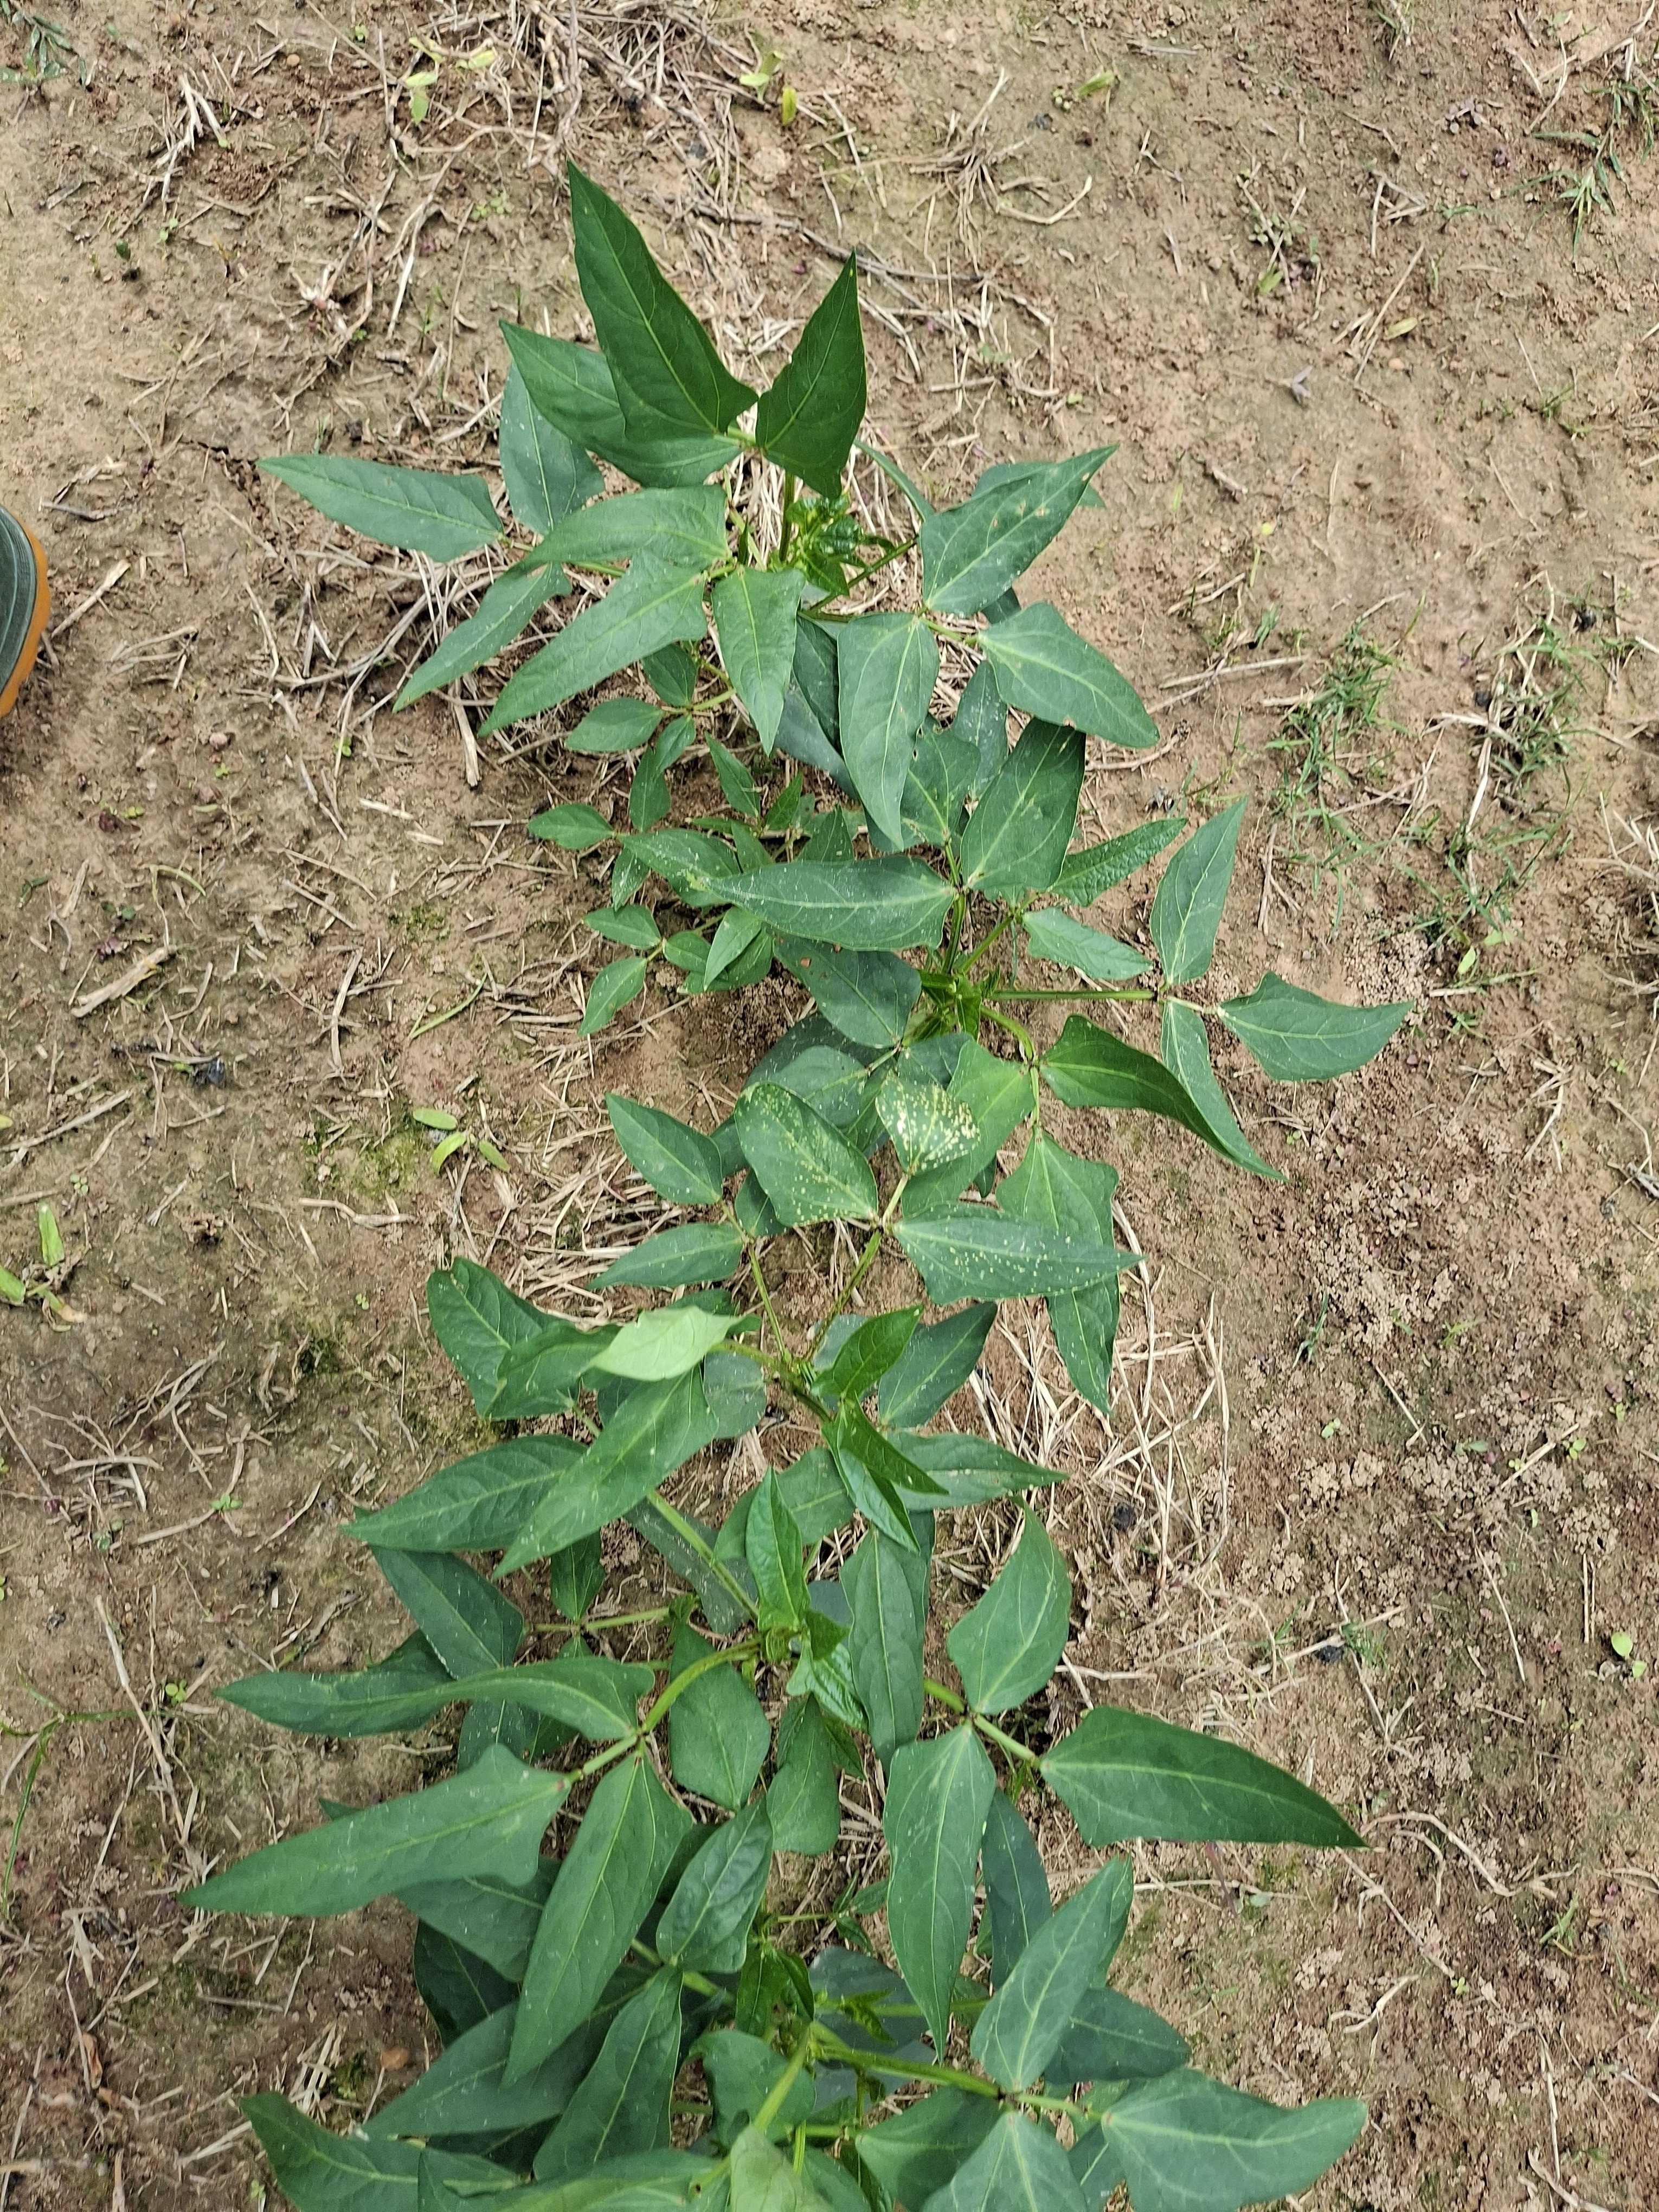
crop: cowpea
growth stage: emergence
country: Nigeria
